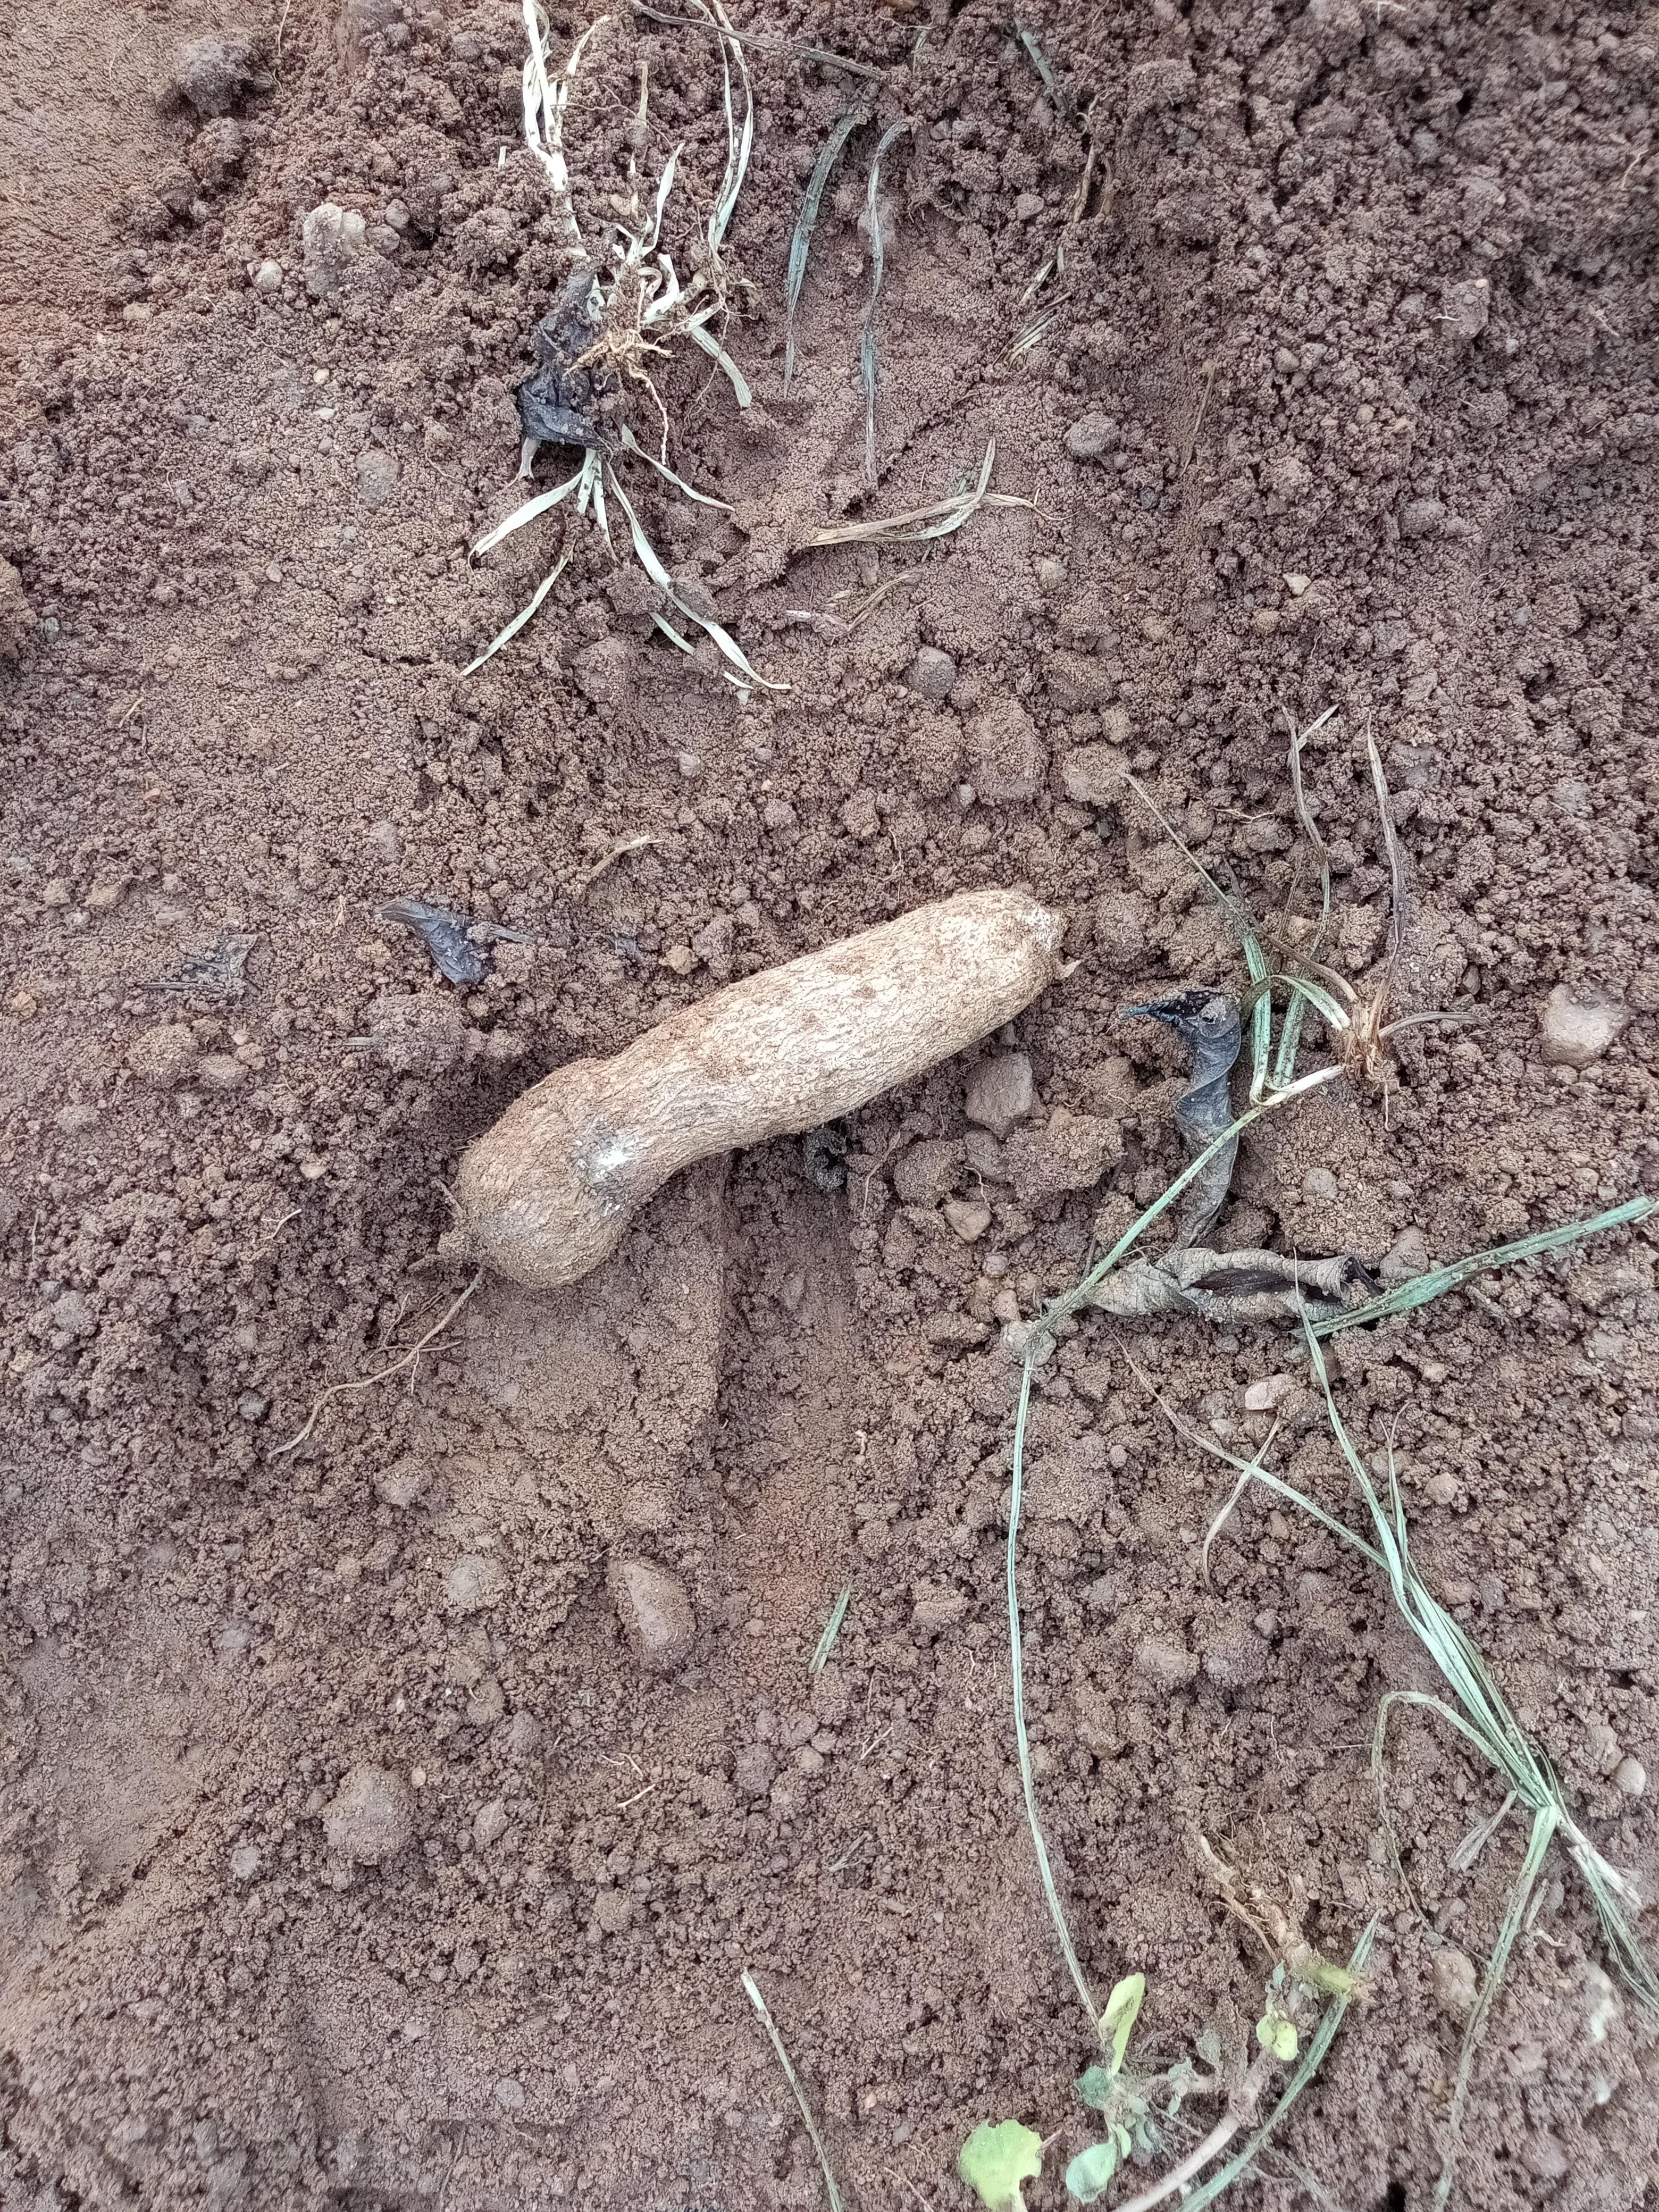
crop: yam
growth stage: harvest
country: Nigeria
